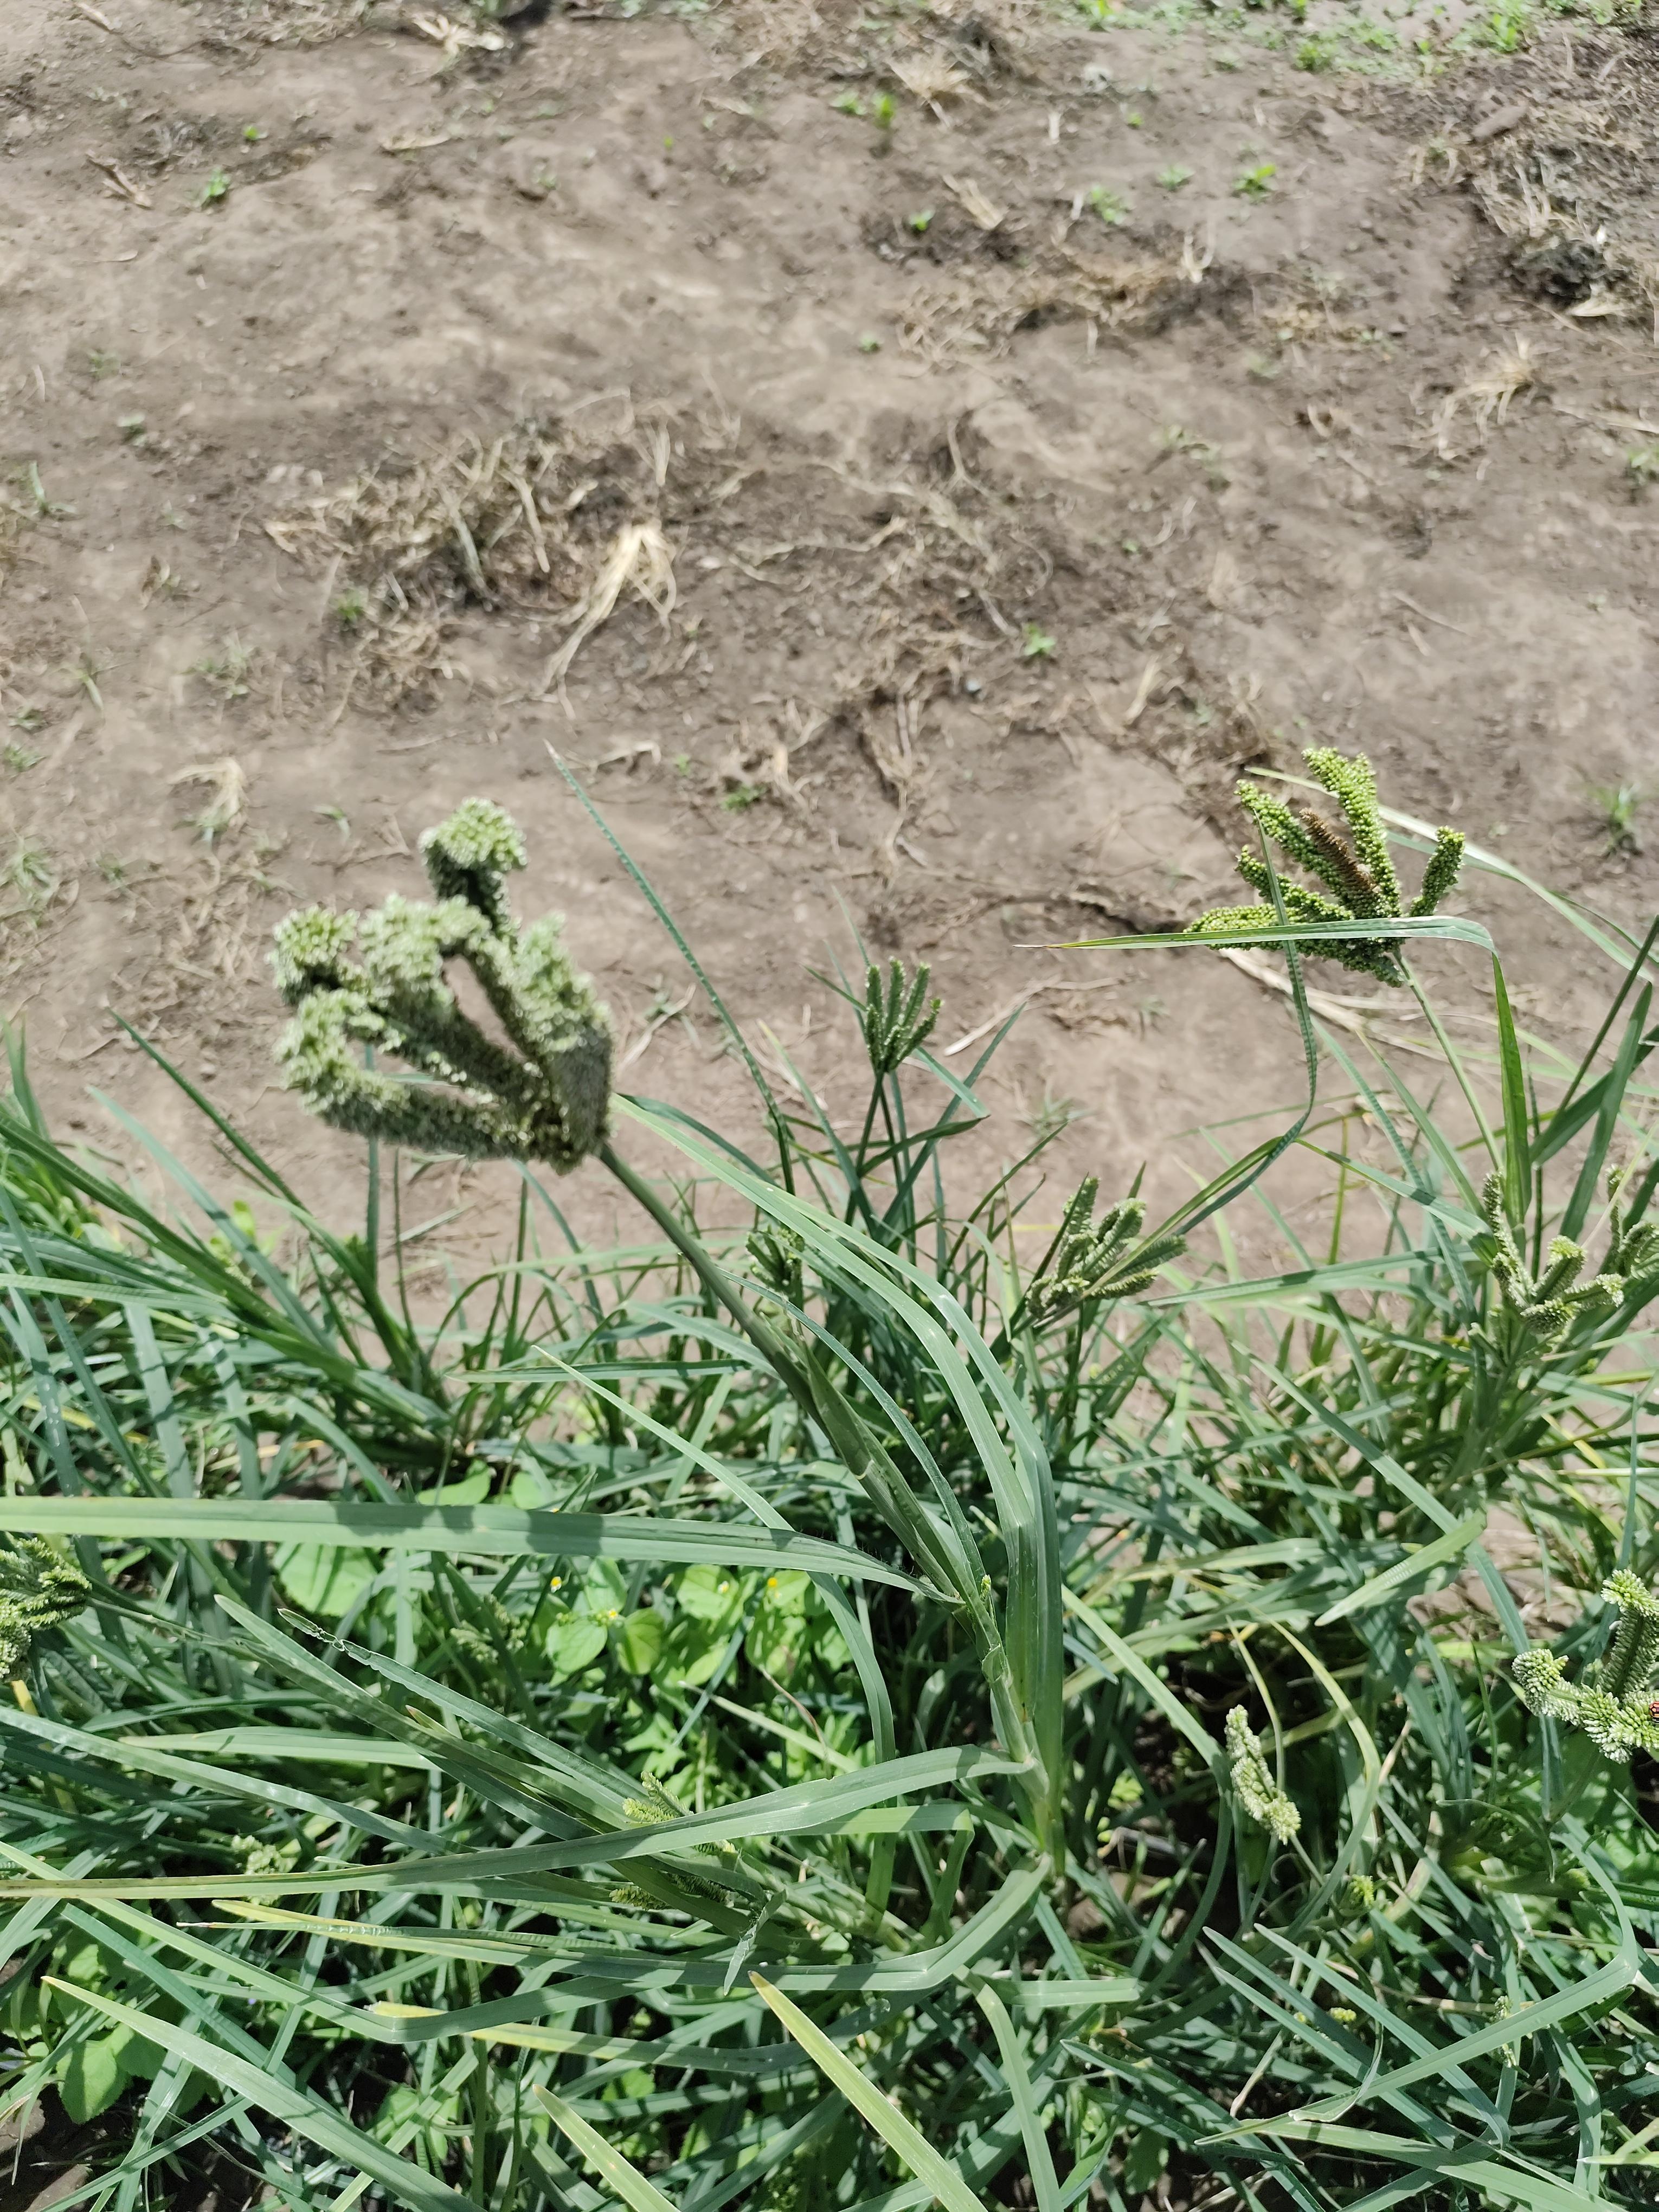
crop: finger millet
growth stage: heading tuber
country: Tanzania
